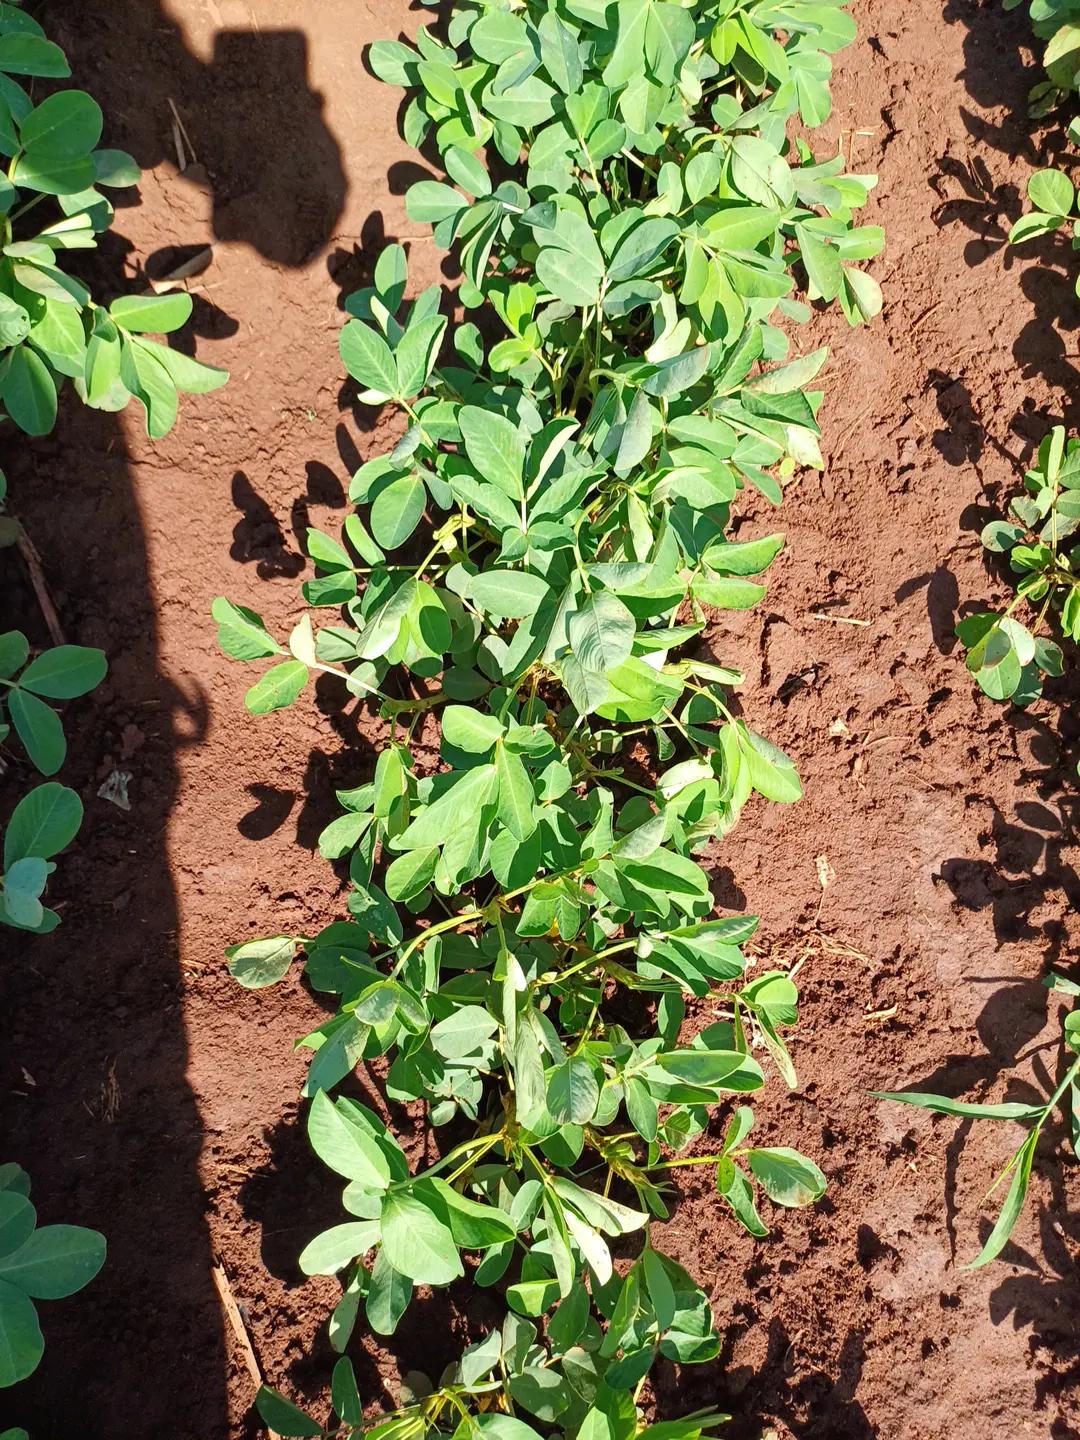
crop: groundnut
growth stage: flowering
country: Kenya
